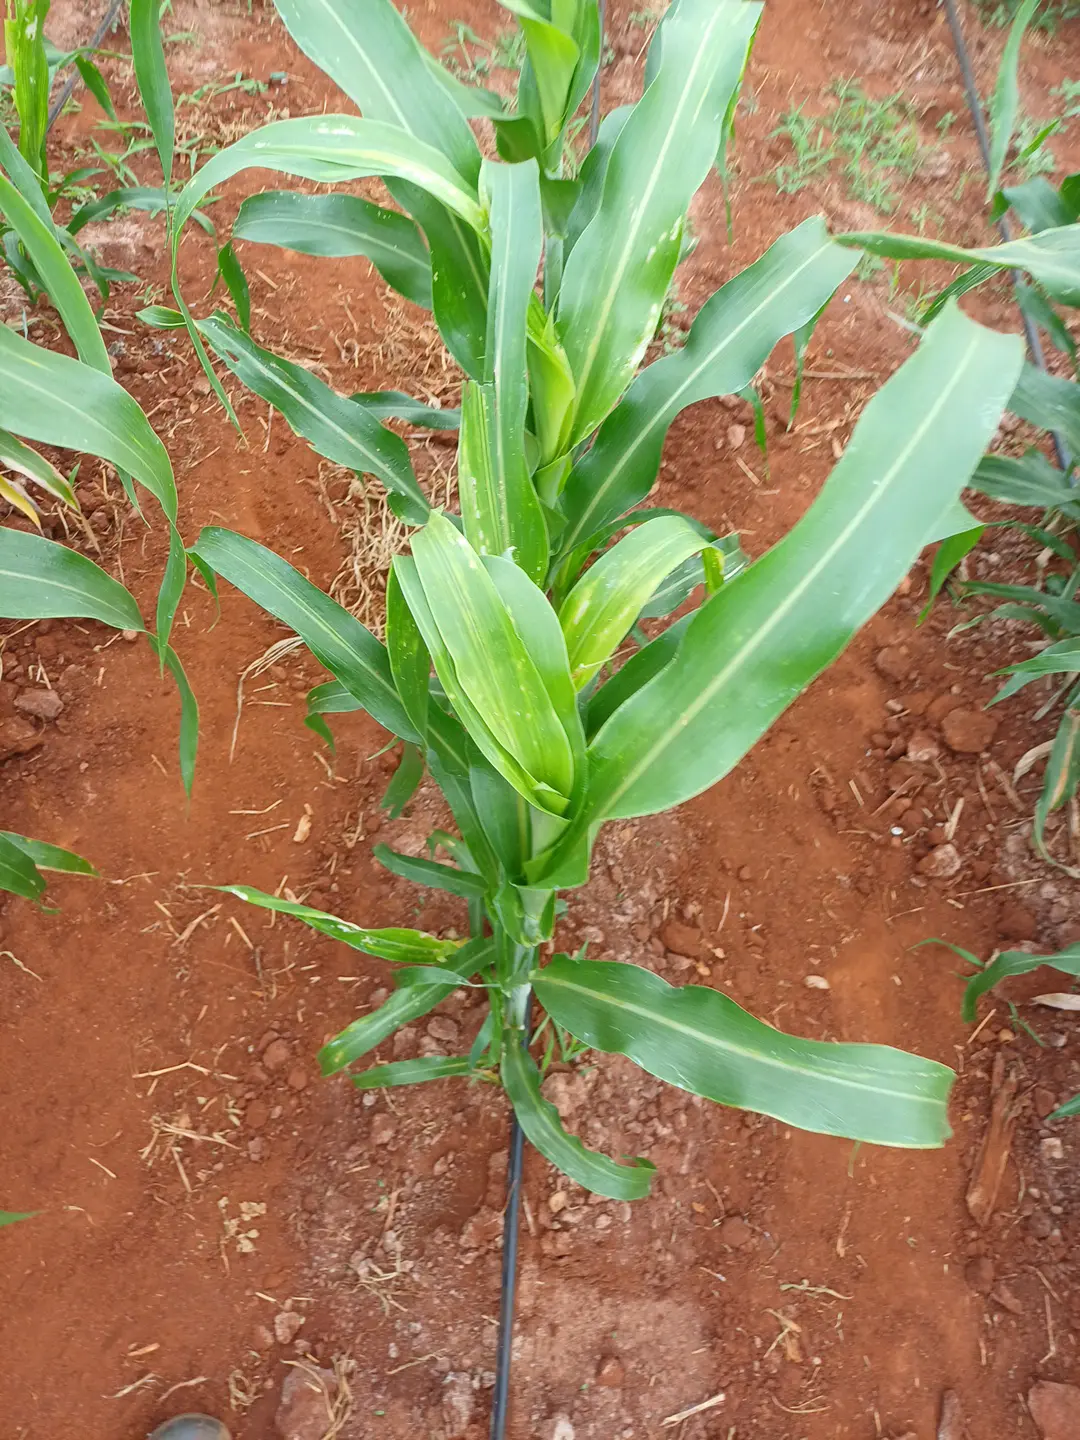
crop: sorghum
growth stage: flowering
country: Kenya
